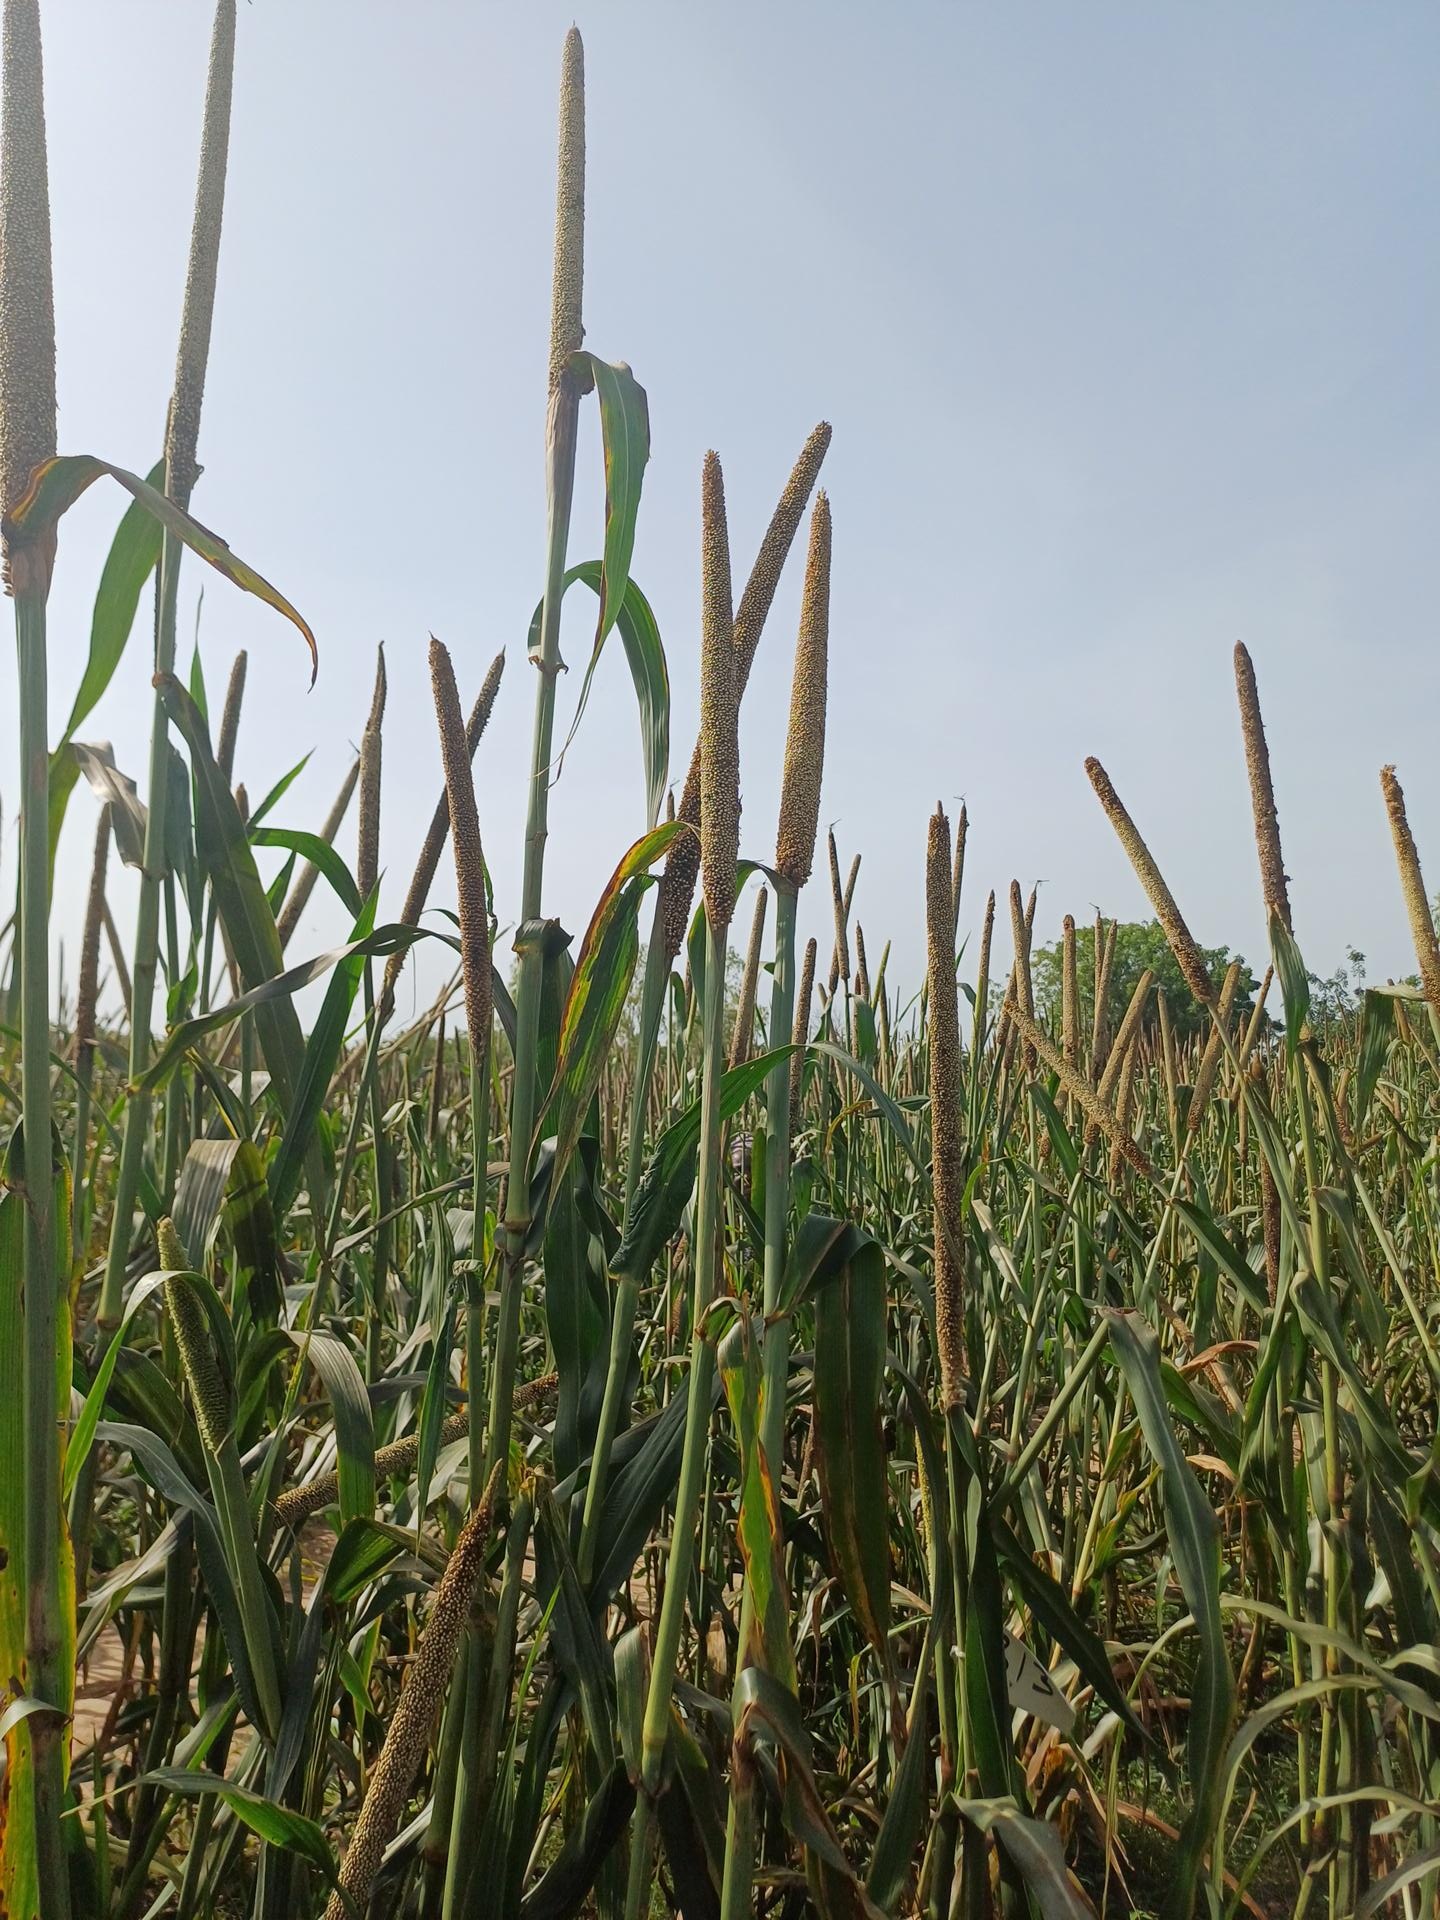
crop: pearl millet
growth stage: filling grain
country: Senegal
